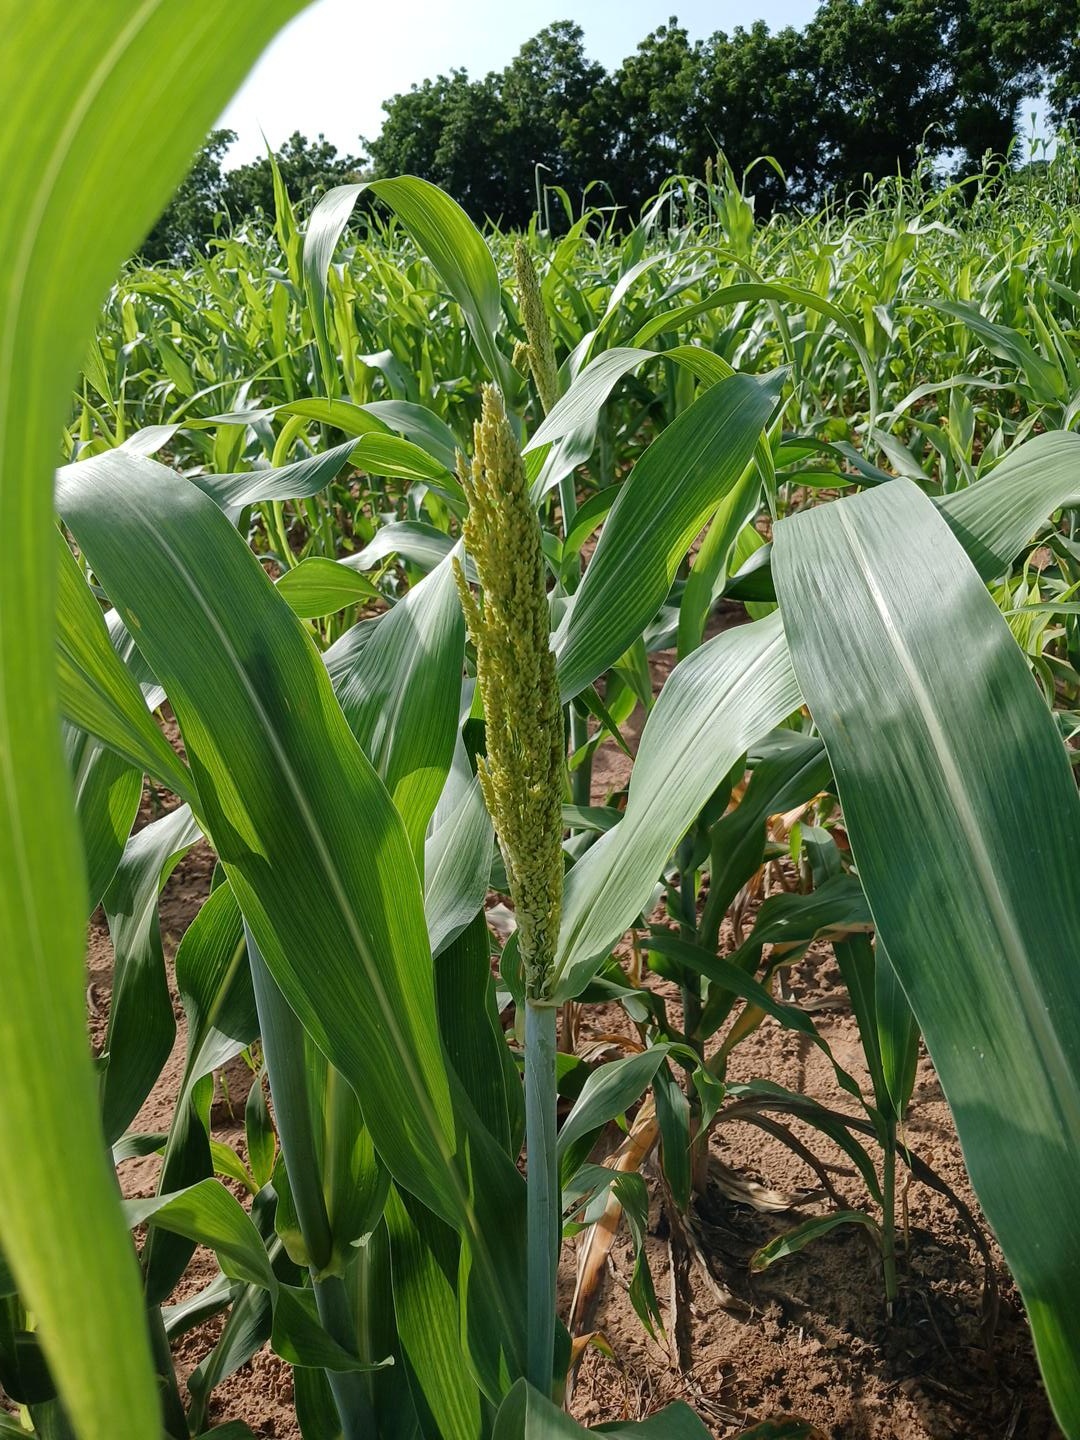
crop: sorghum
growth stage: heading tuber
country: Senegal
